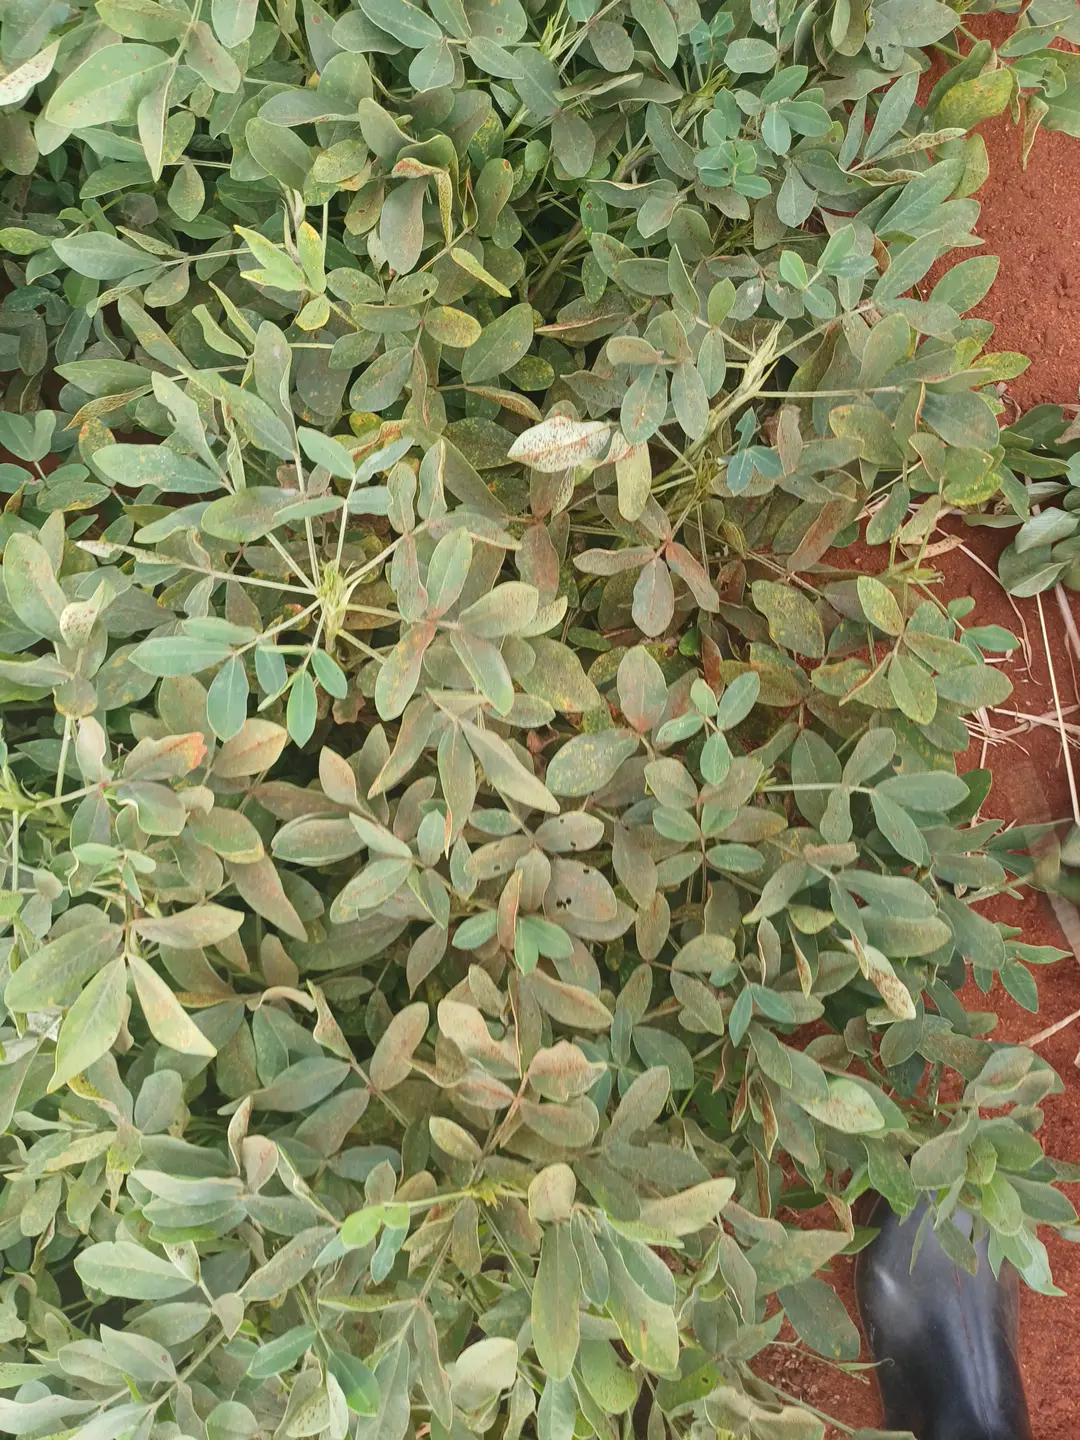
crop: groundnut
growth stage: pegging
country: Kenya
